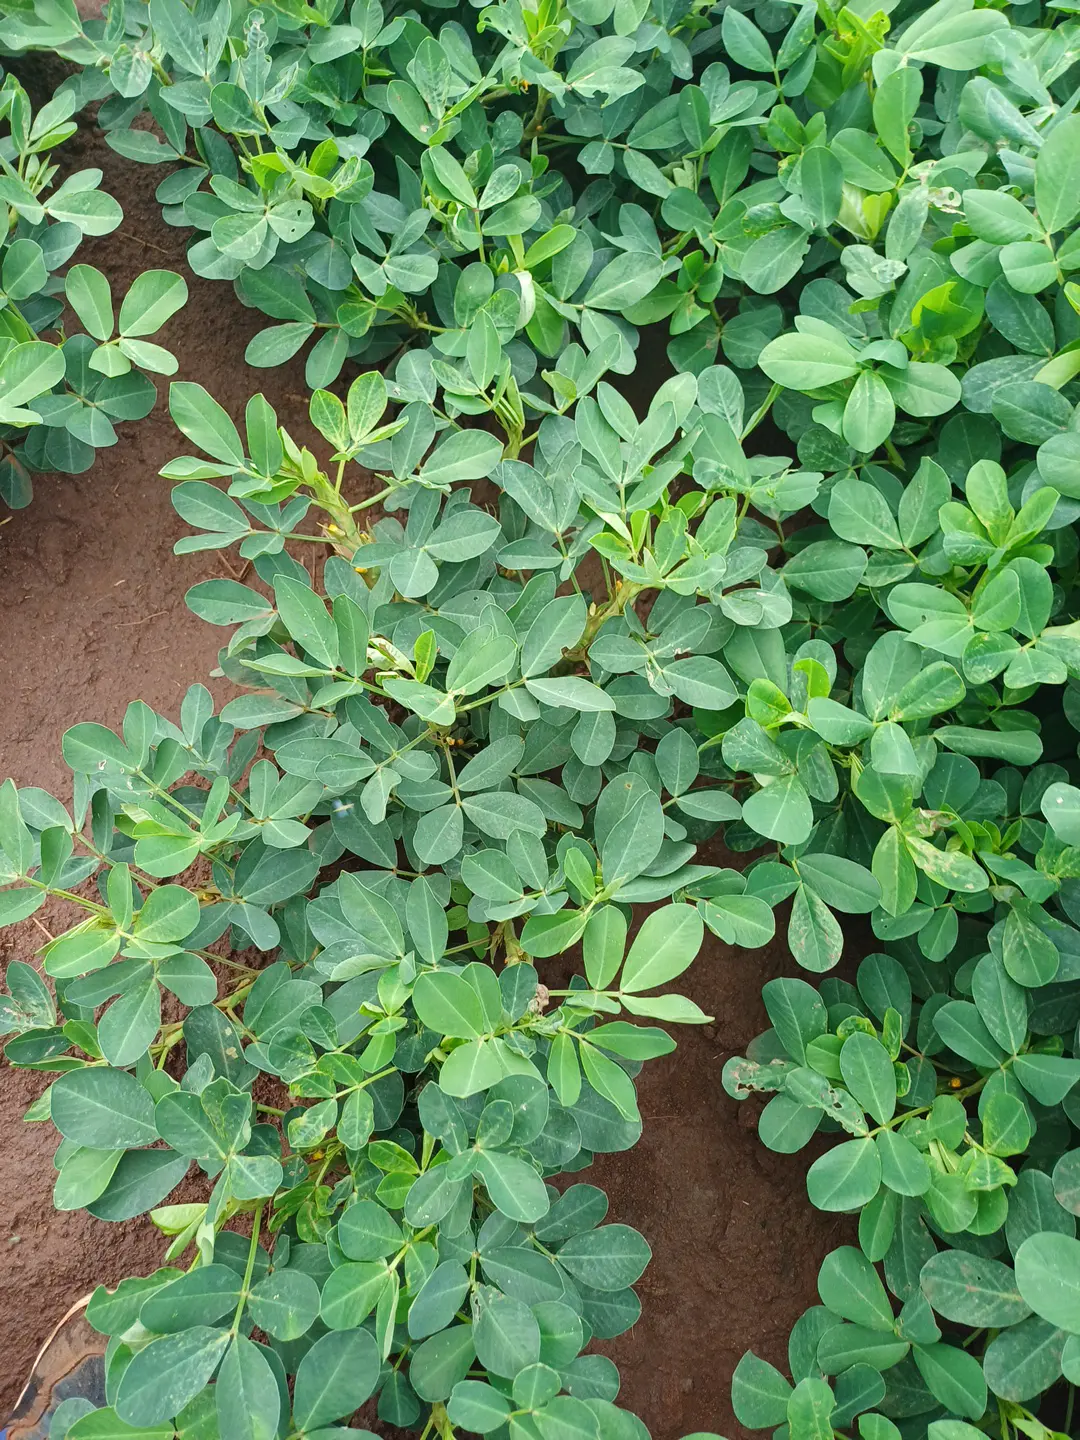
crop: groundnut
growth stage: flowering
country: Kenya
